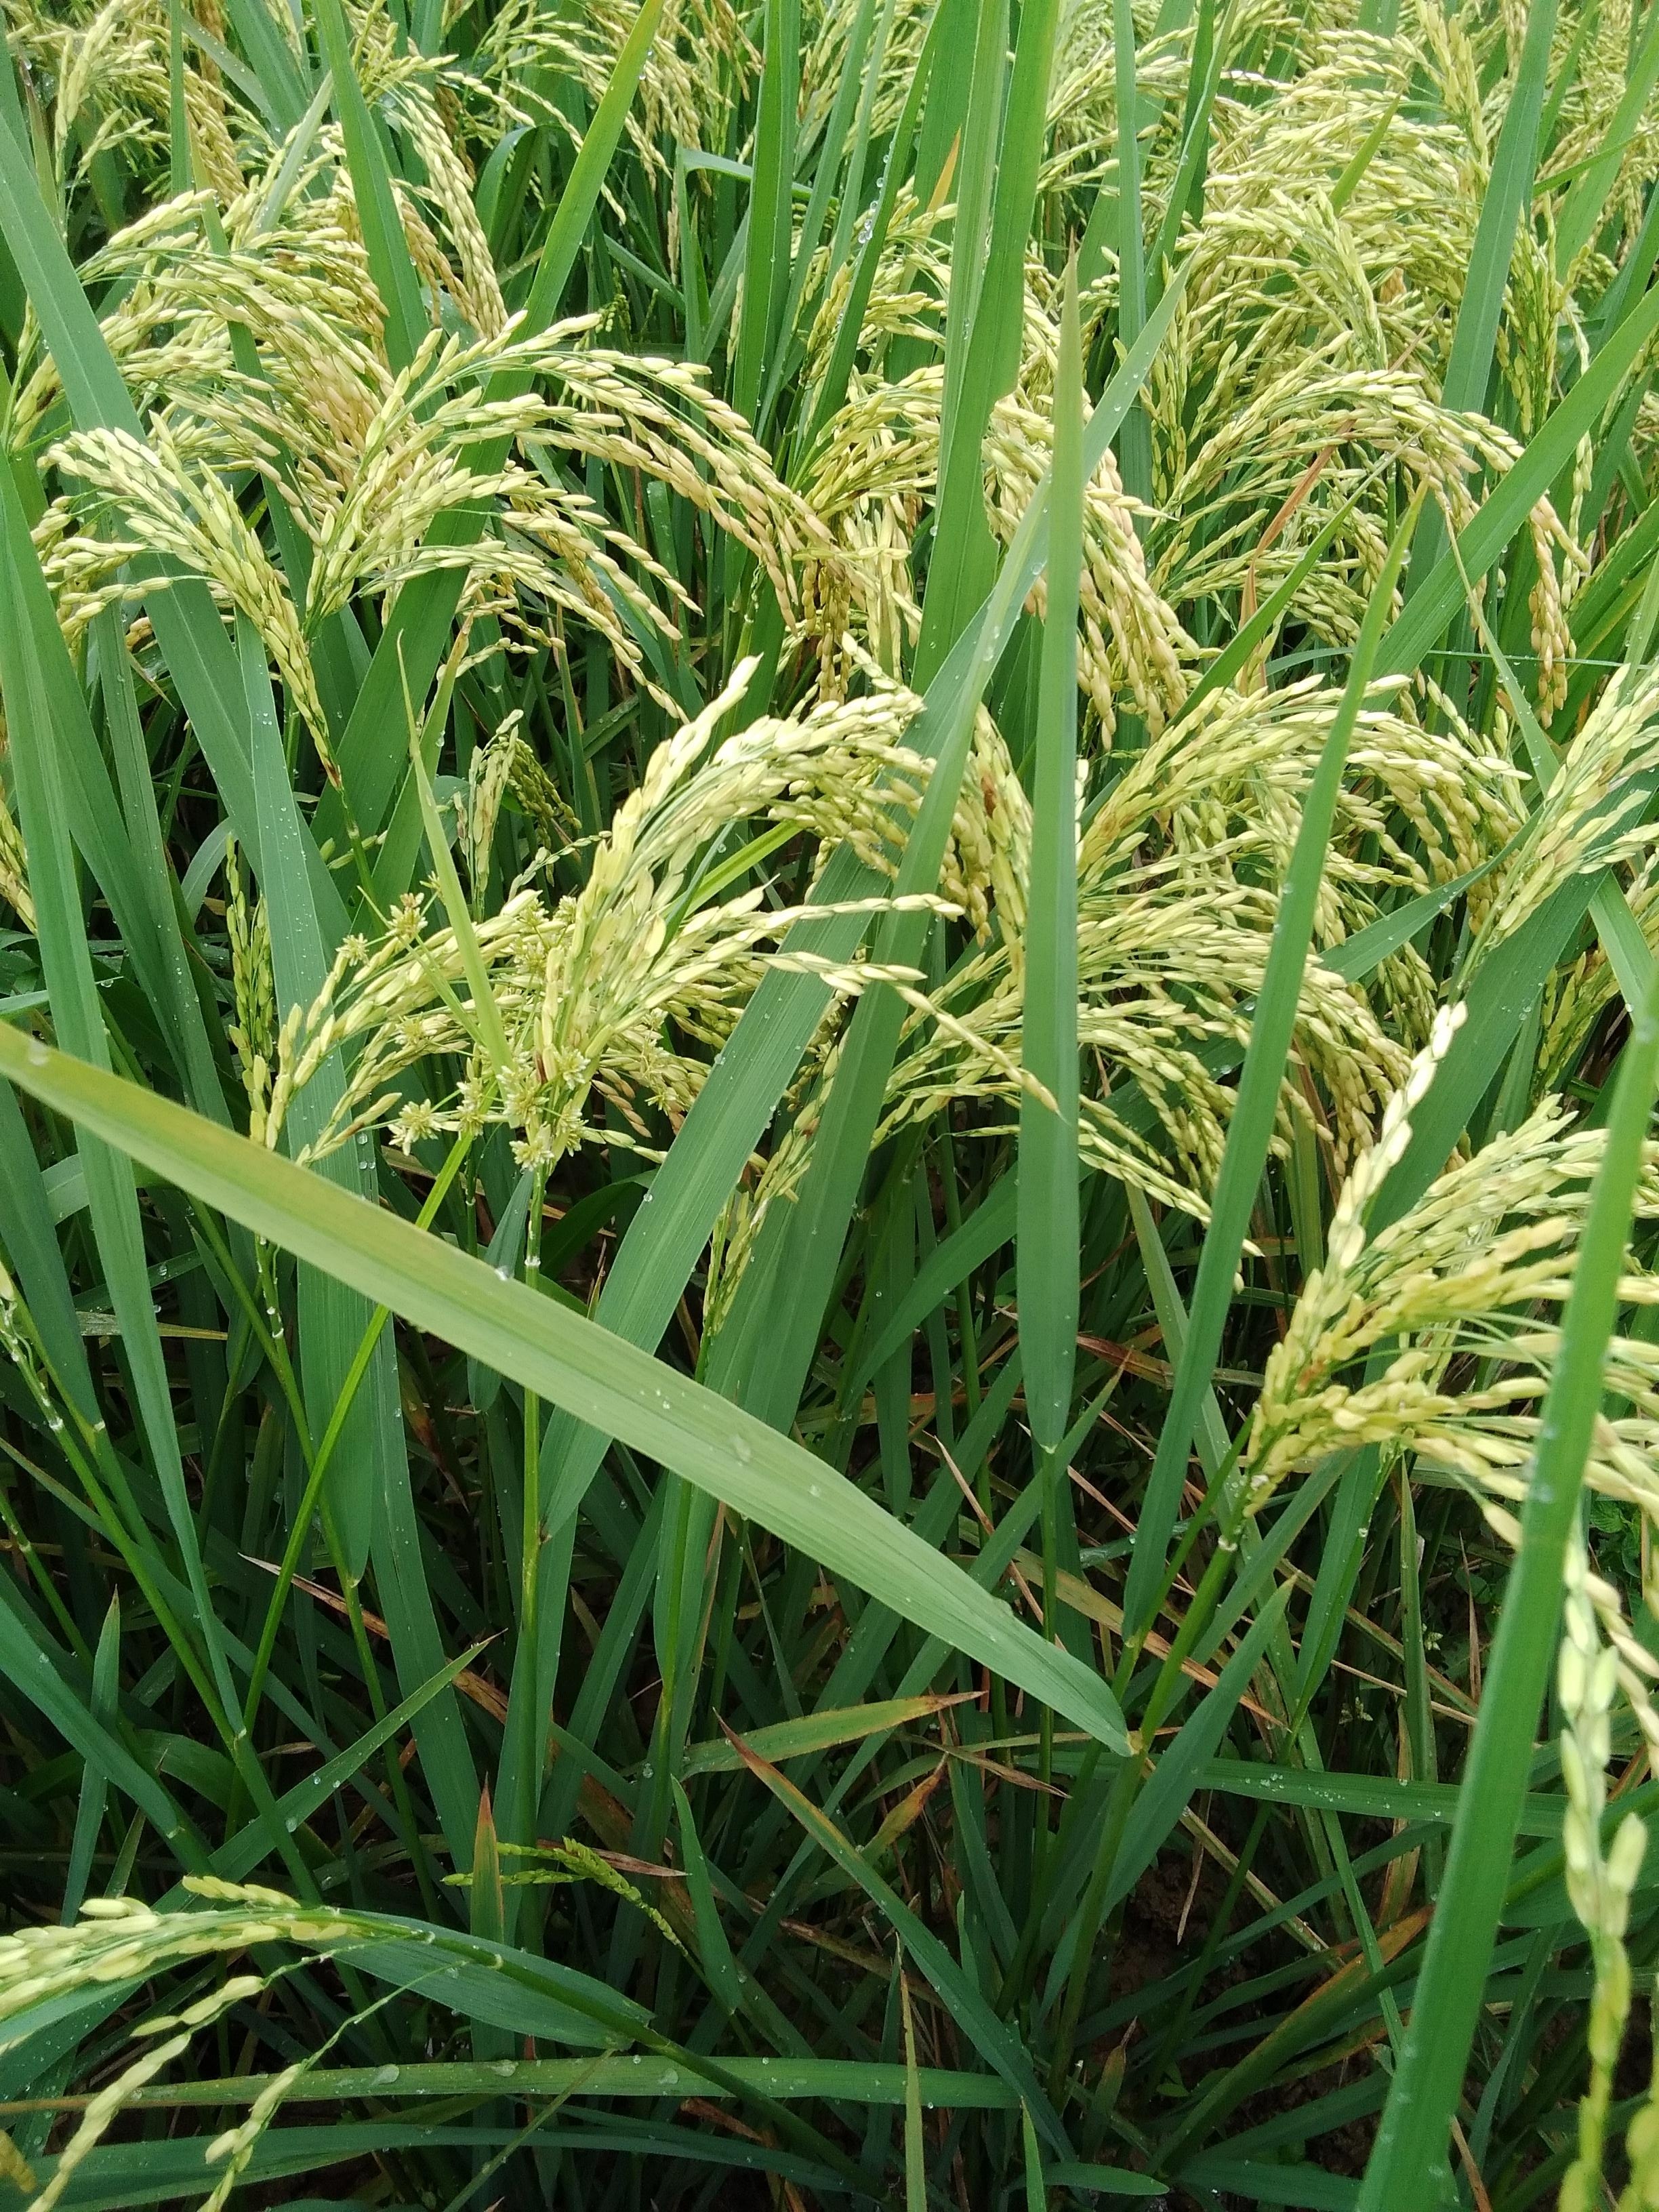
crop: rice
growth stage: ripening
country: Nigeria
